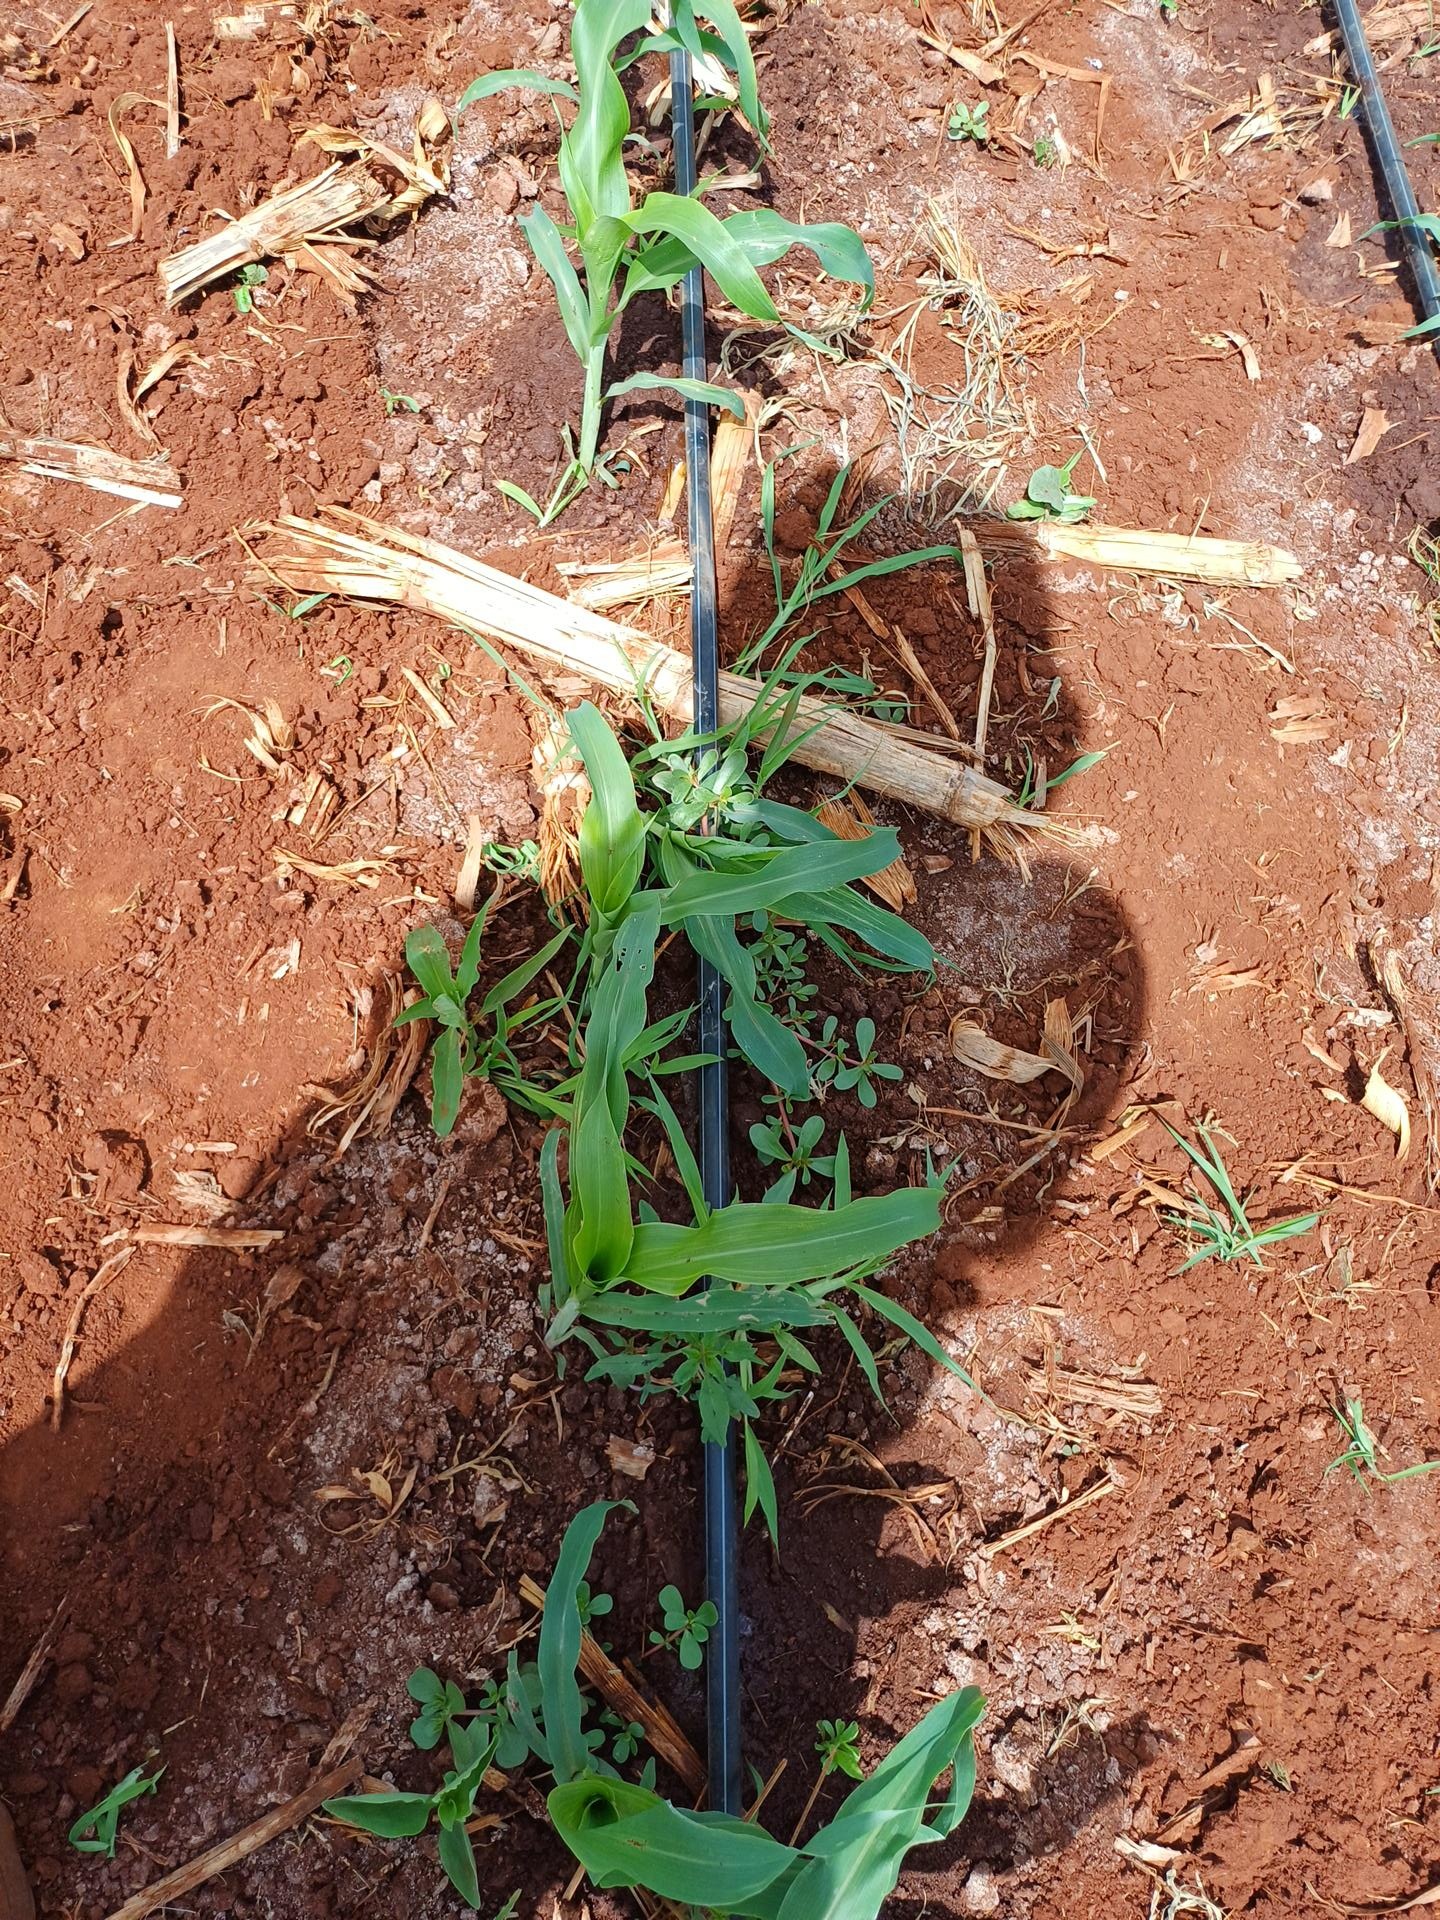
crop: sorghum
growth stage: vegetative
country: Kenya
